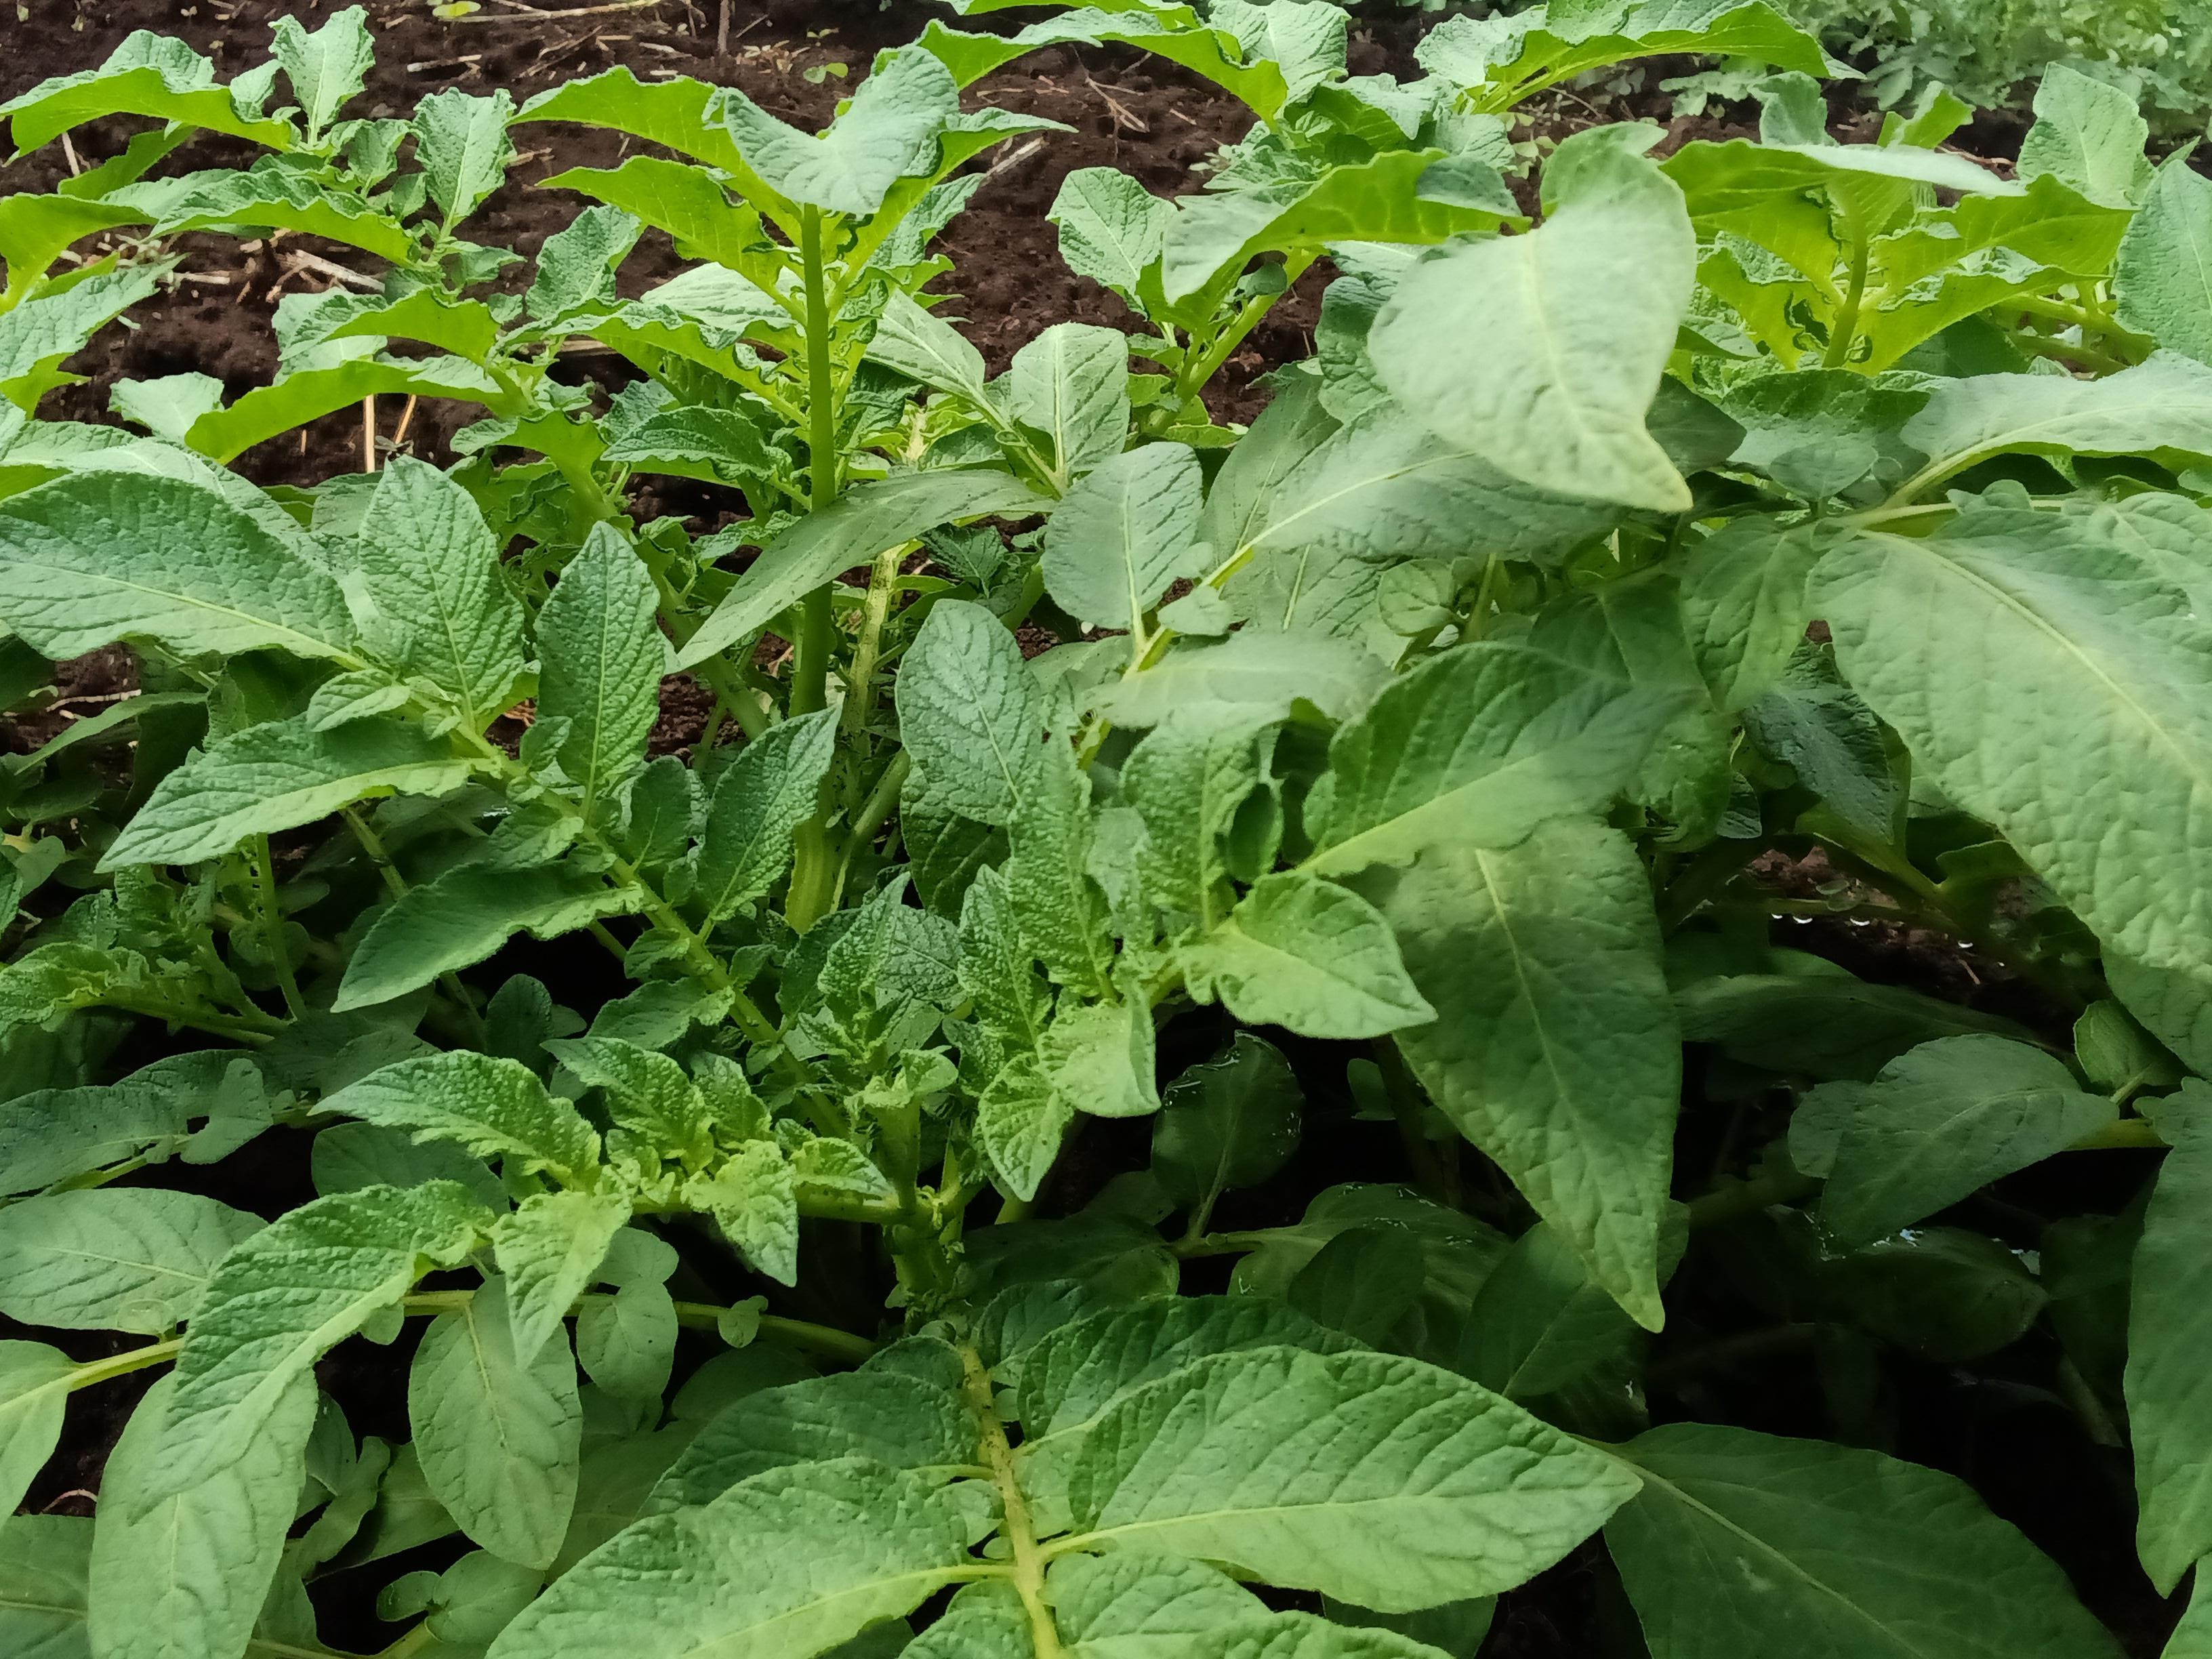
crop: potato
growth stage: vegetative
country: Kenya
